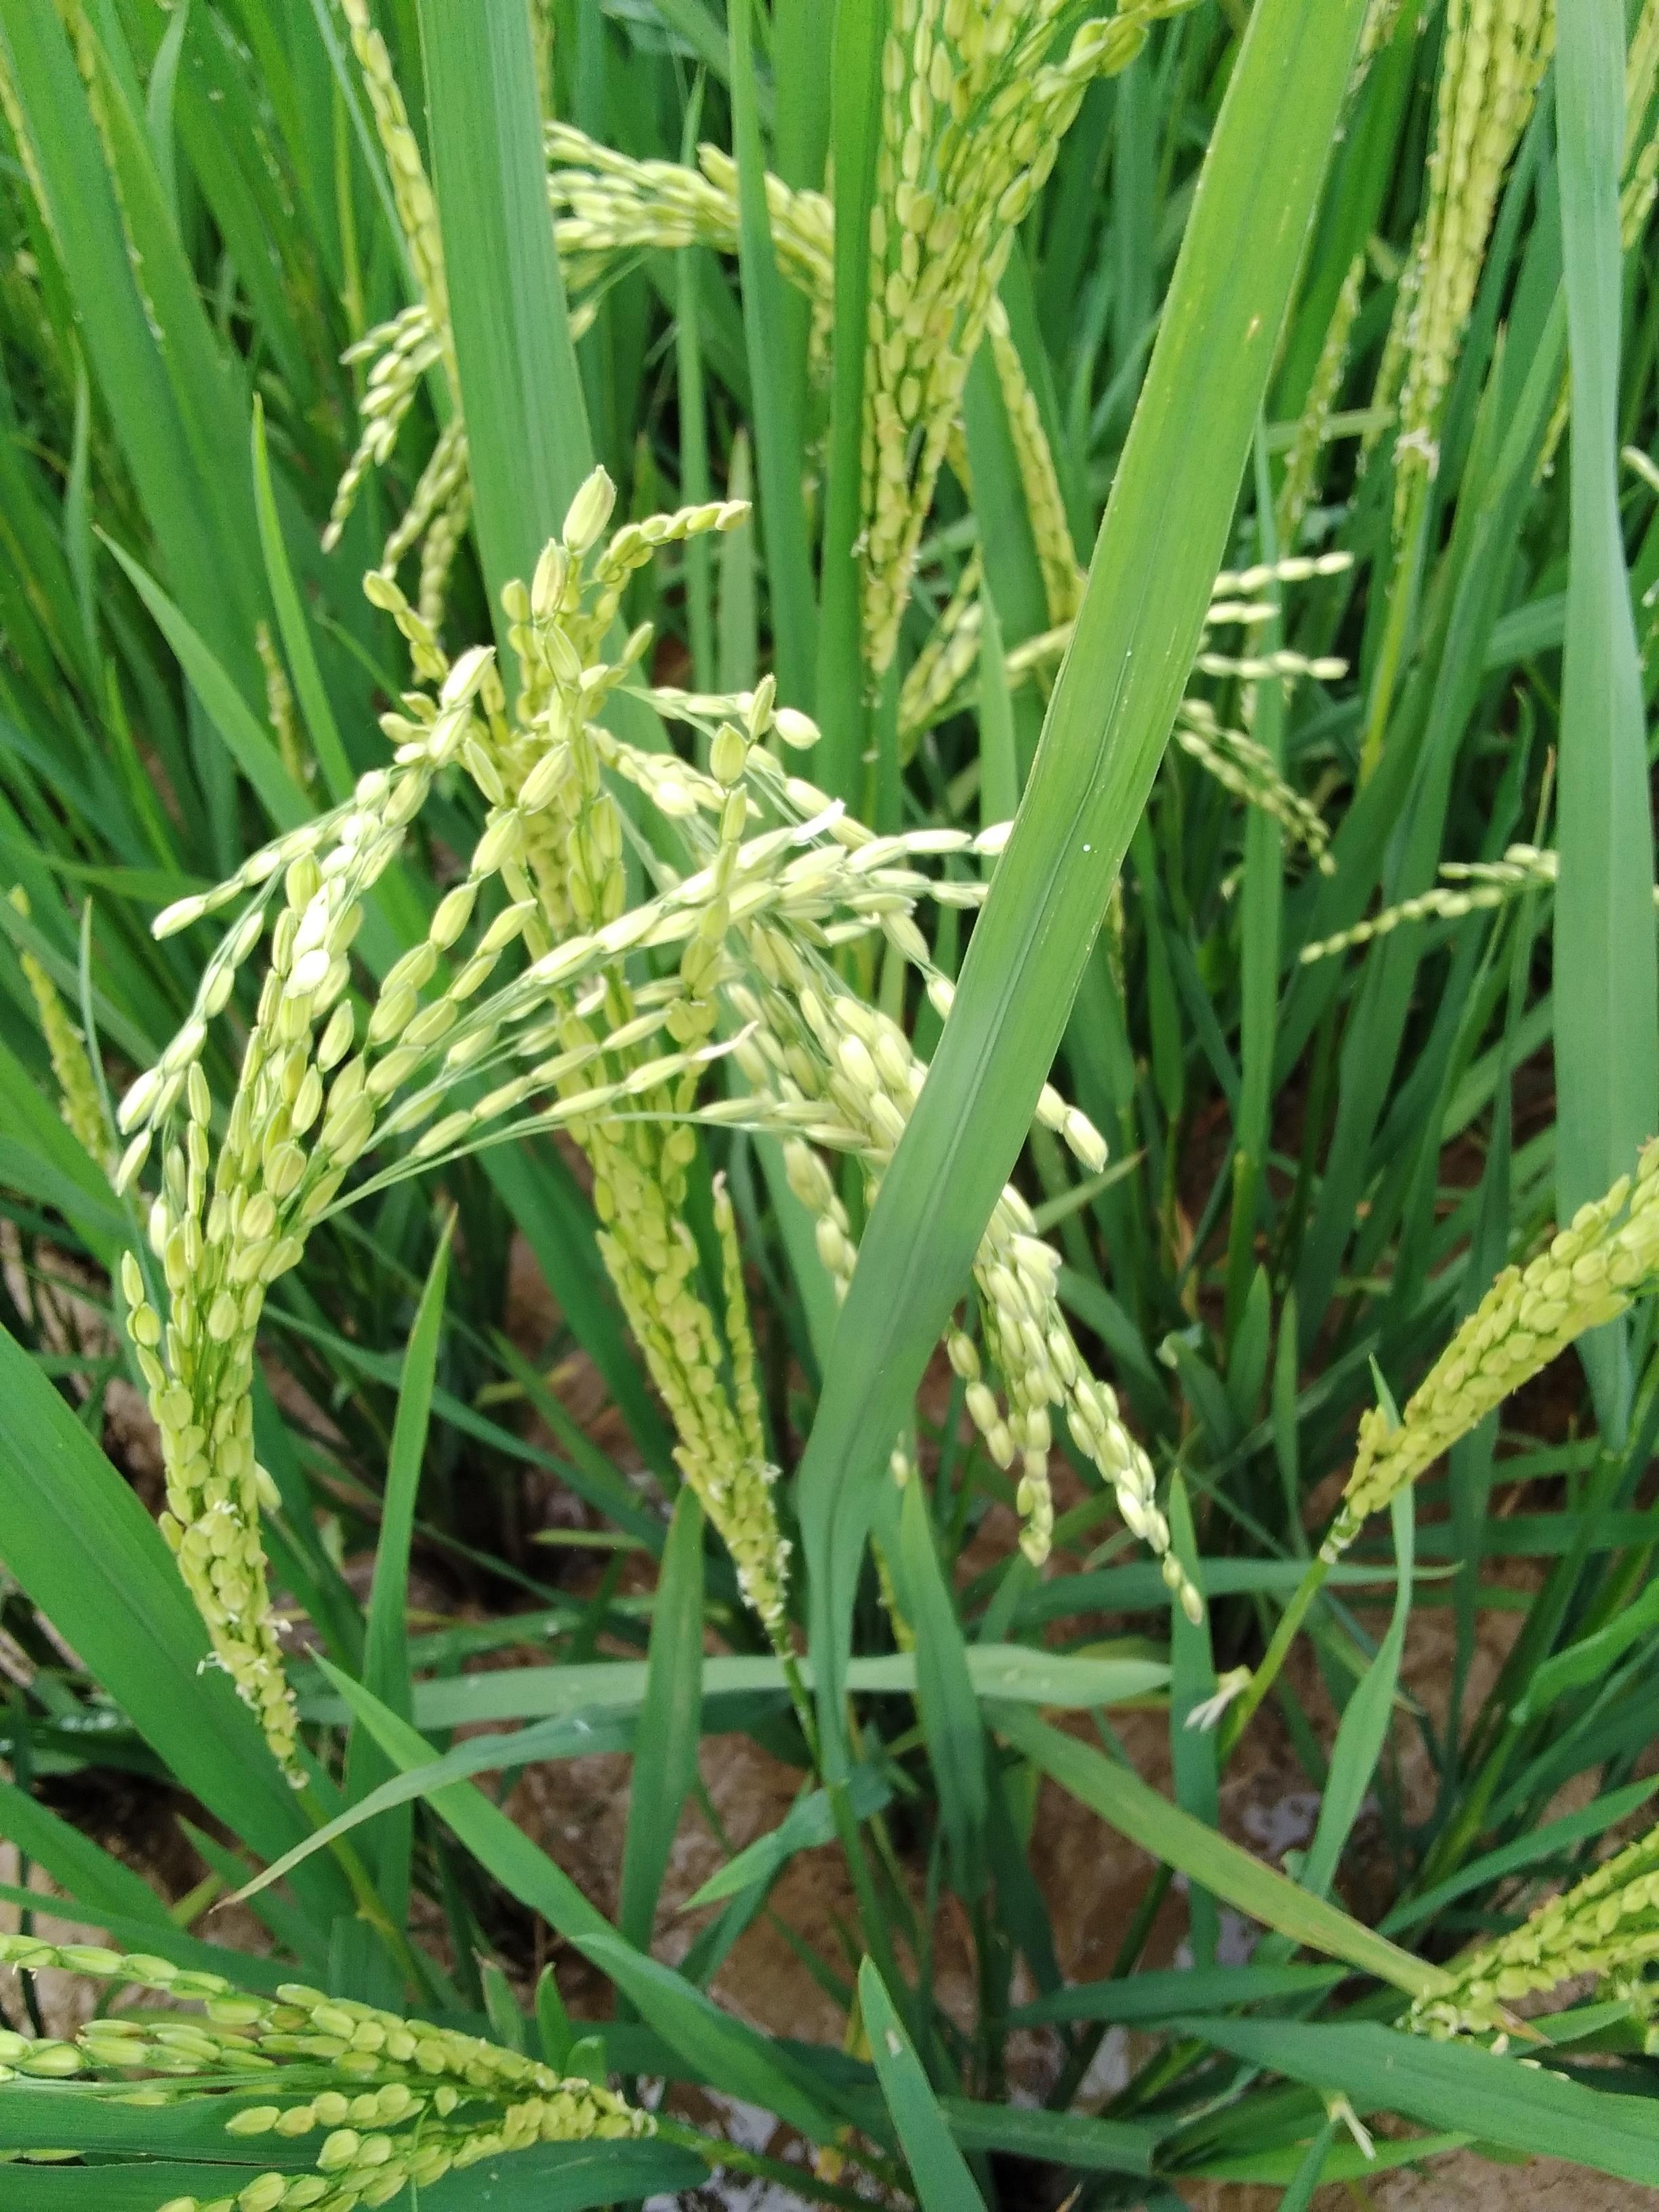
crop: rice
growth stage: stage milk
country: Nigeria
